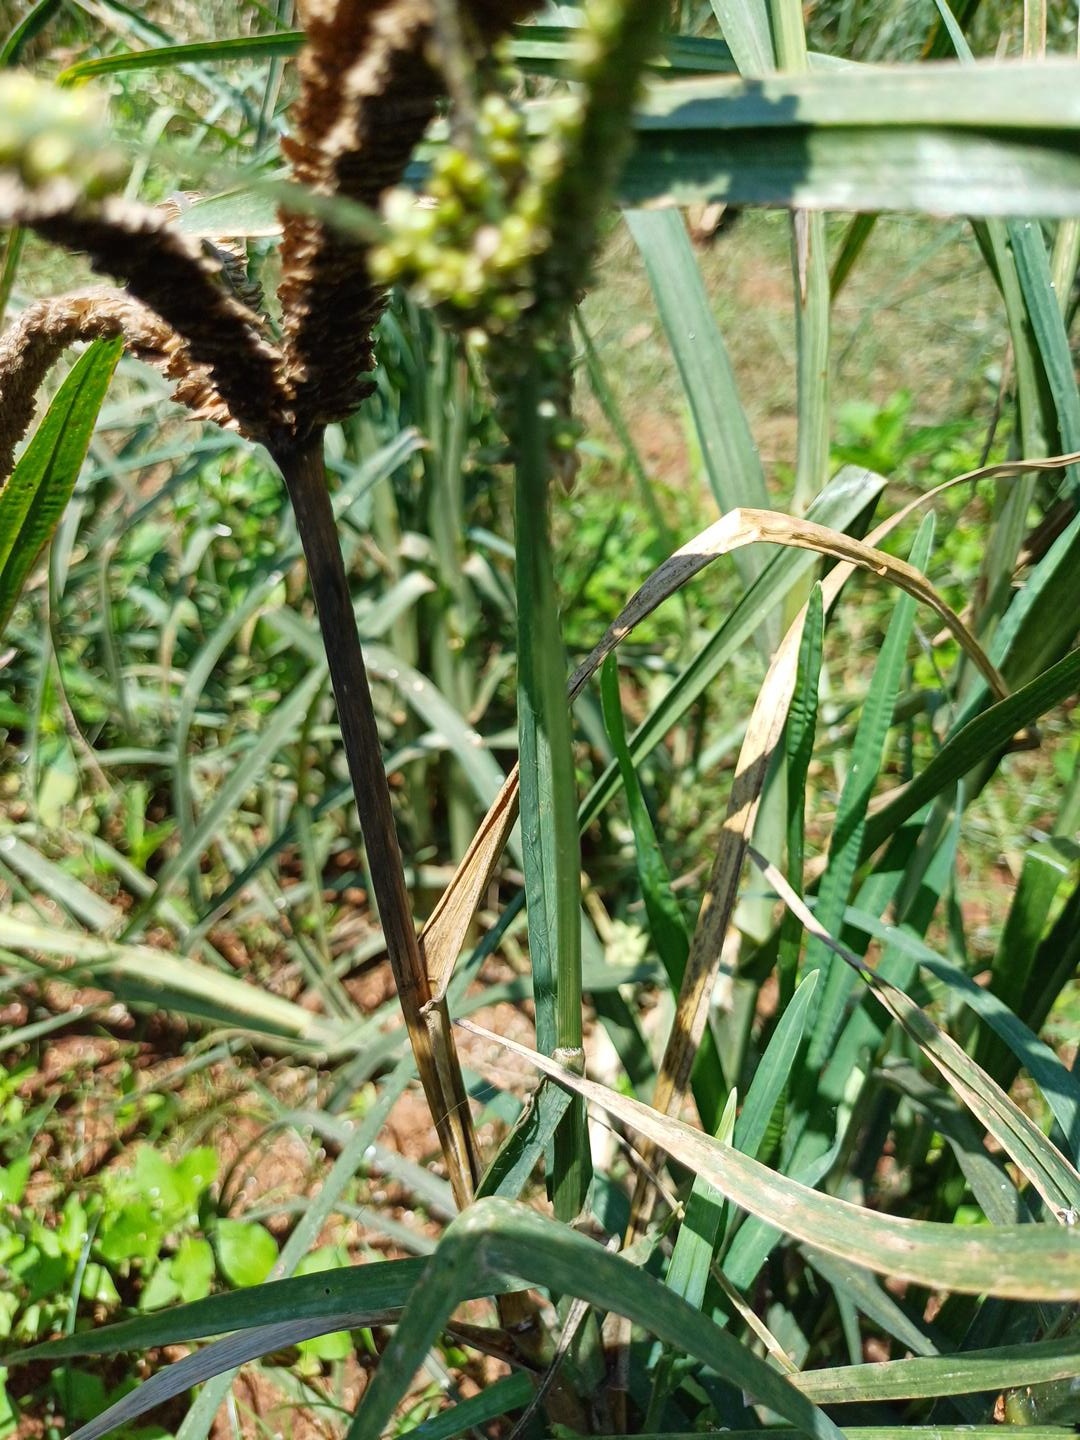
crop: finger millet
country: Kenya
